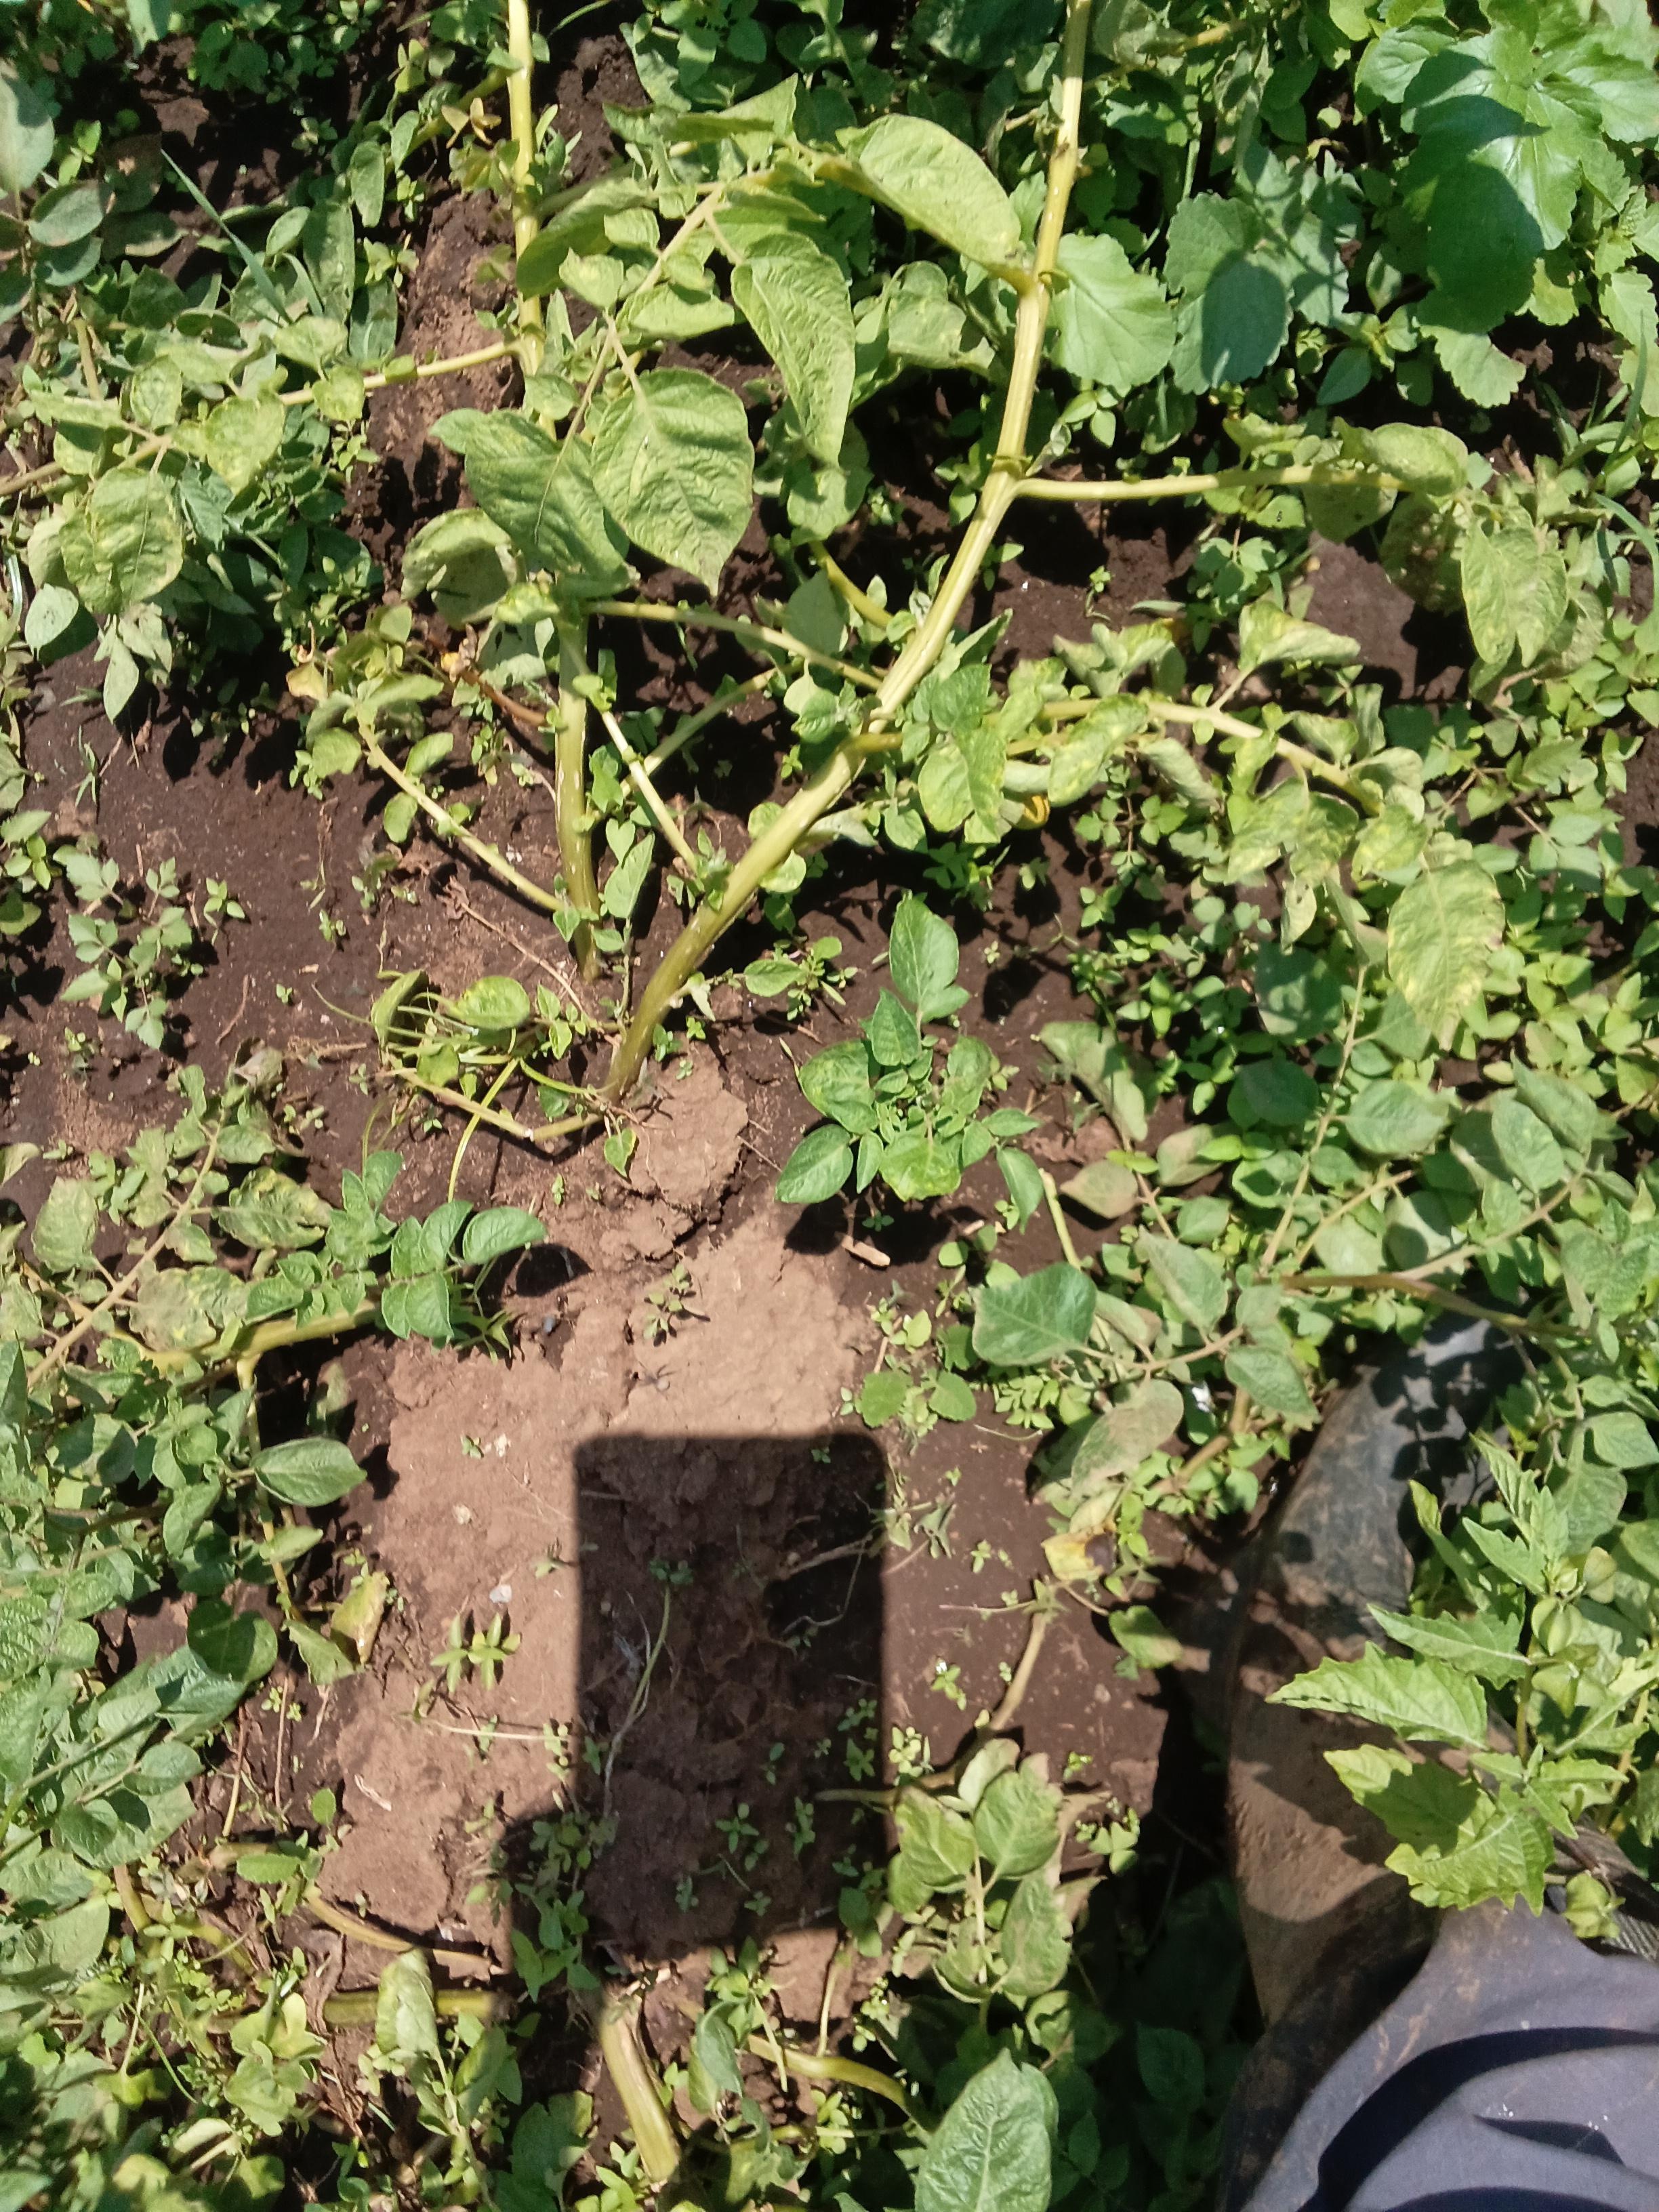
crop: potato
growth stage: flowering
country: Kenya
